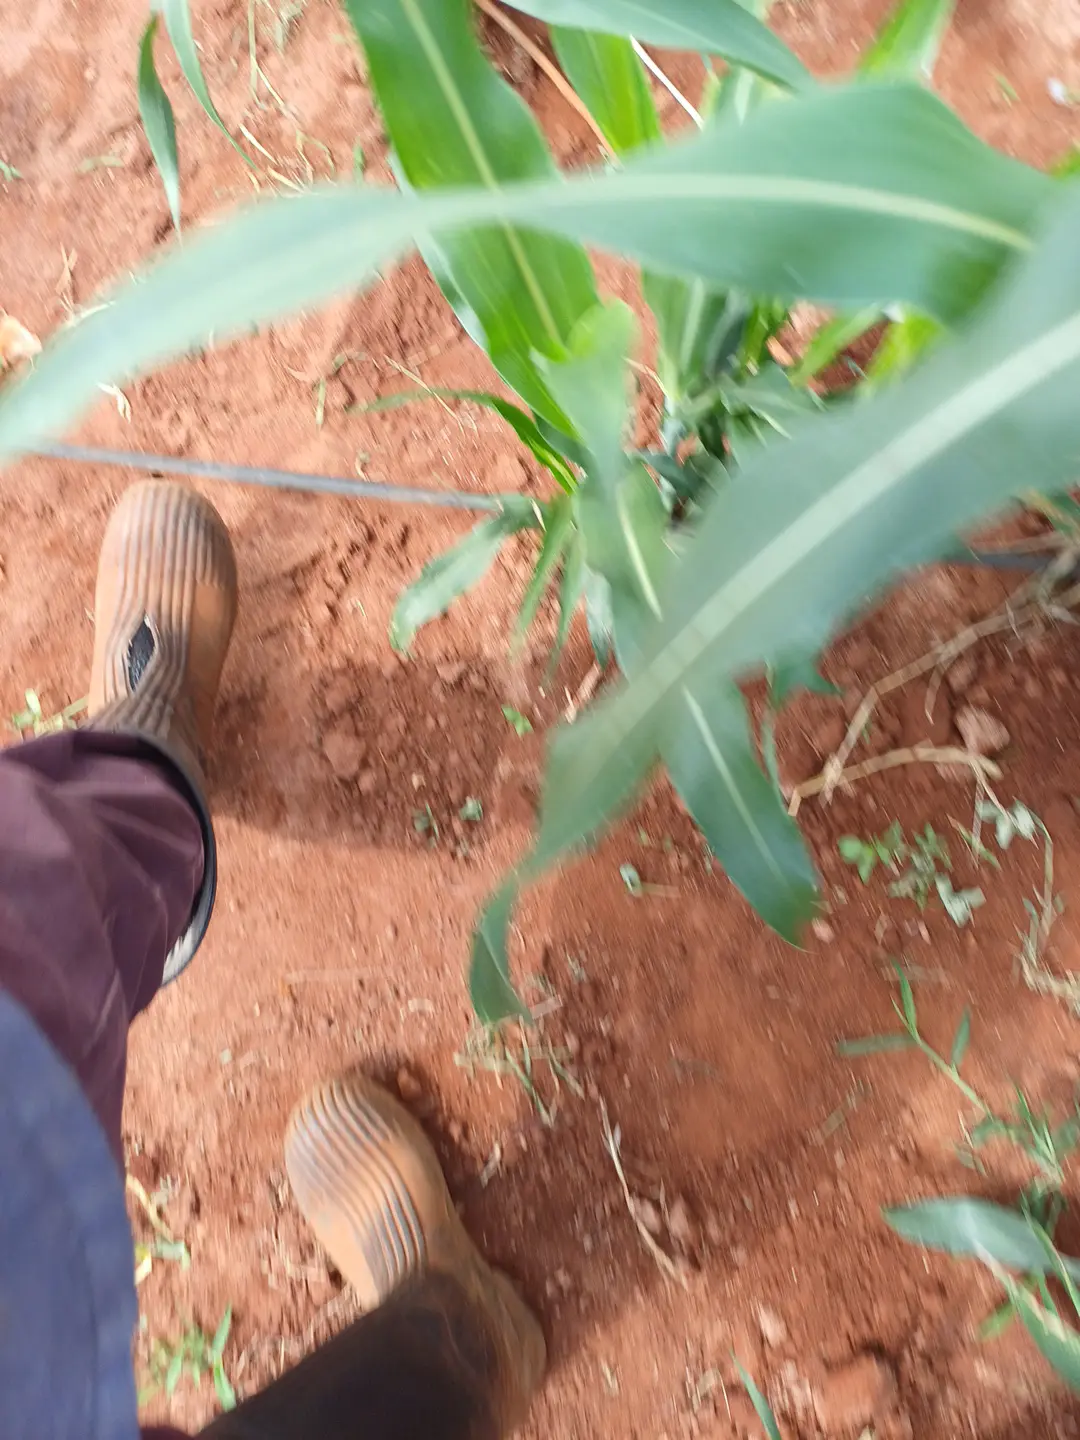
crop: sorghum
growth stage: heading tuber
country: Kenya
